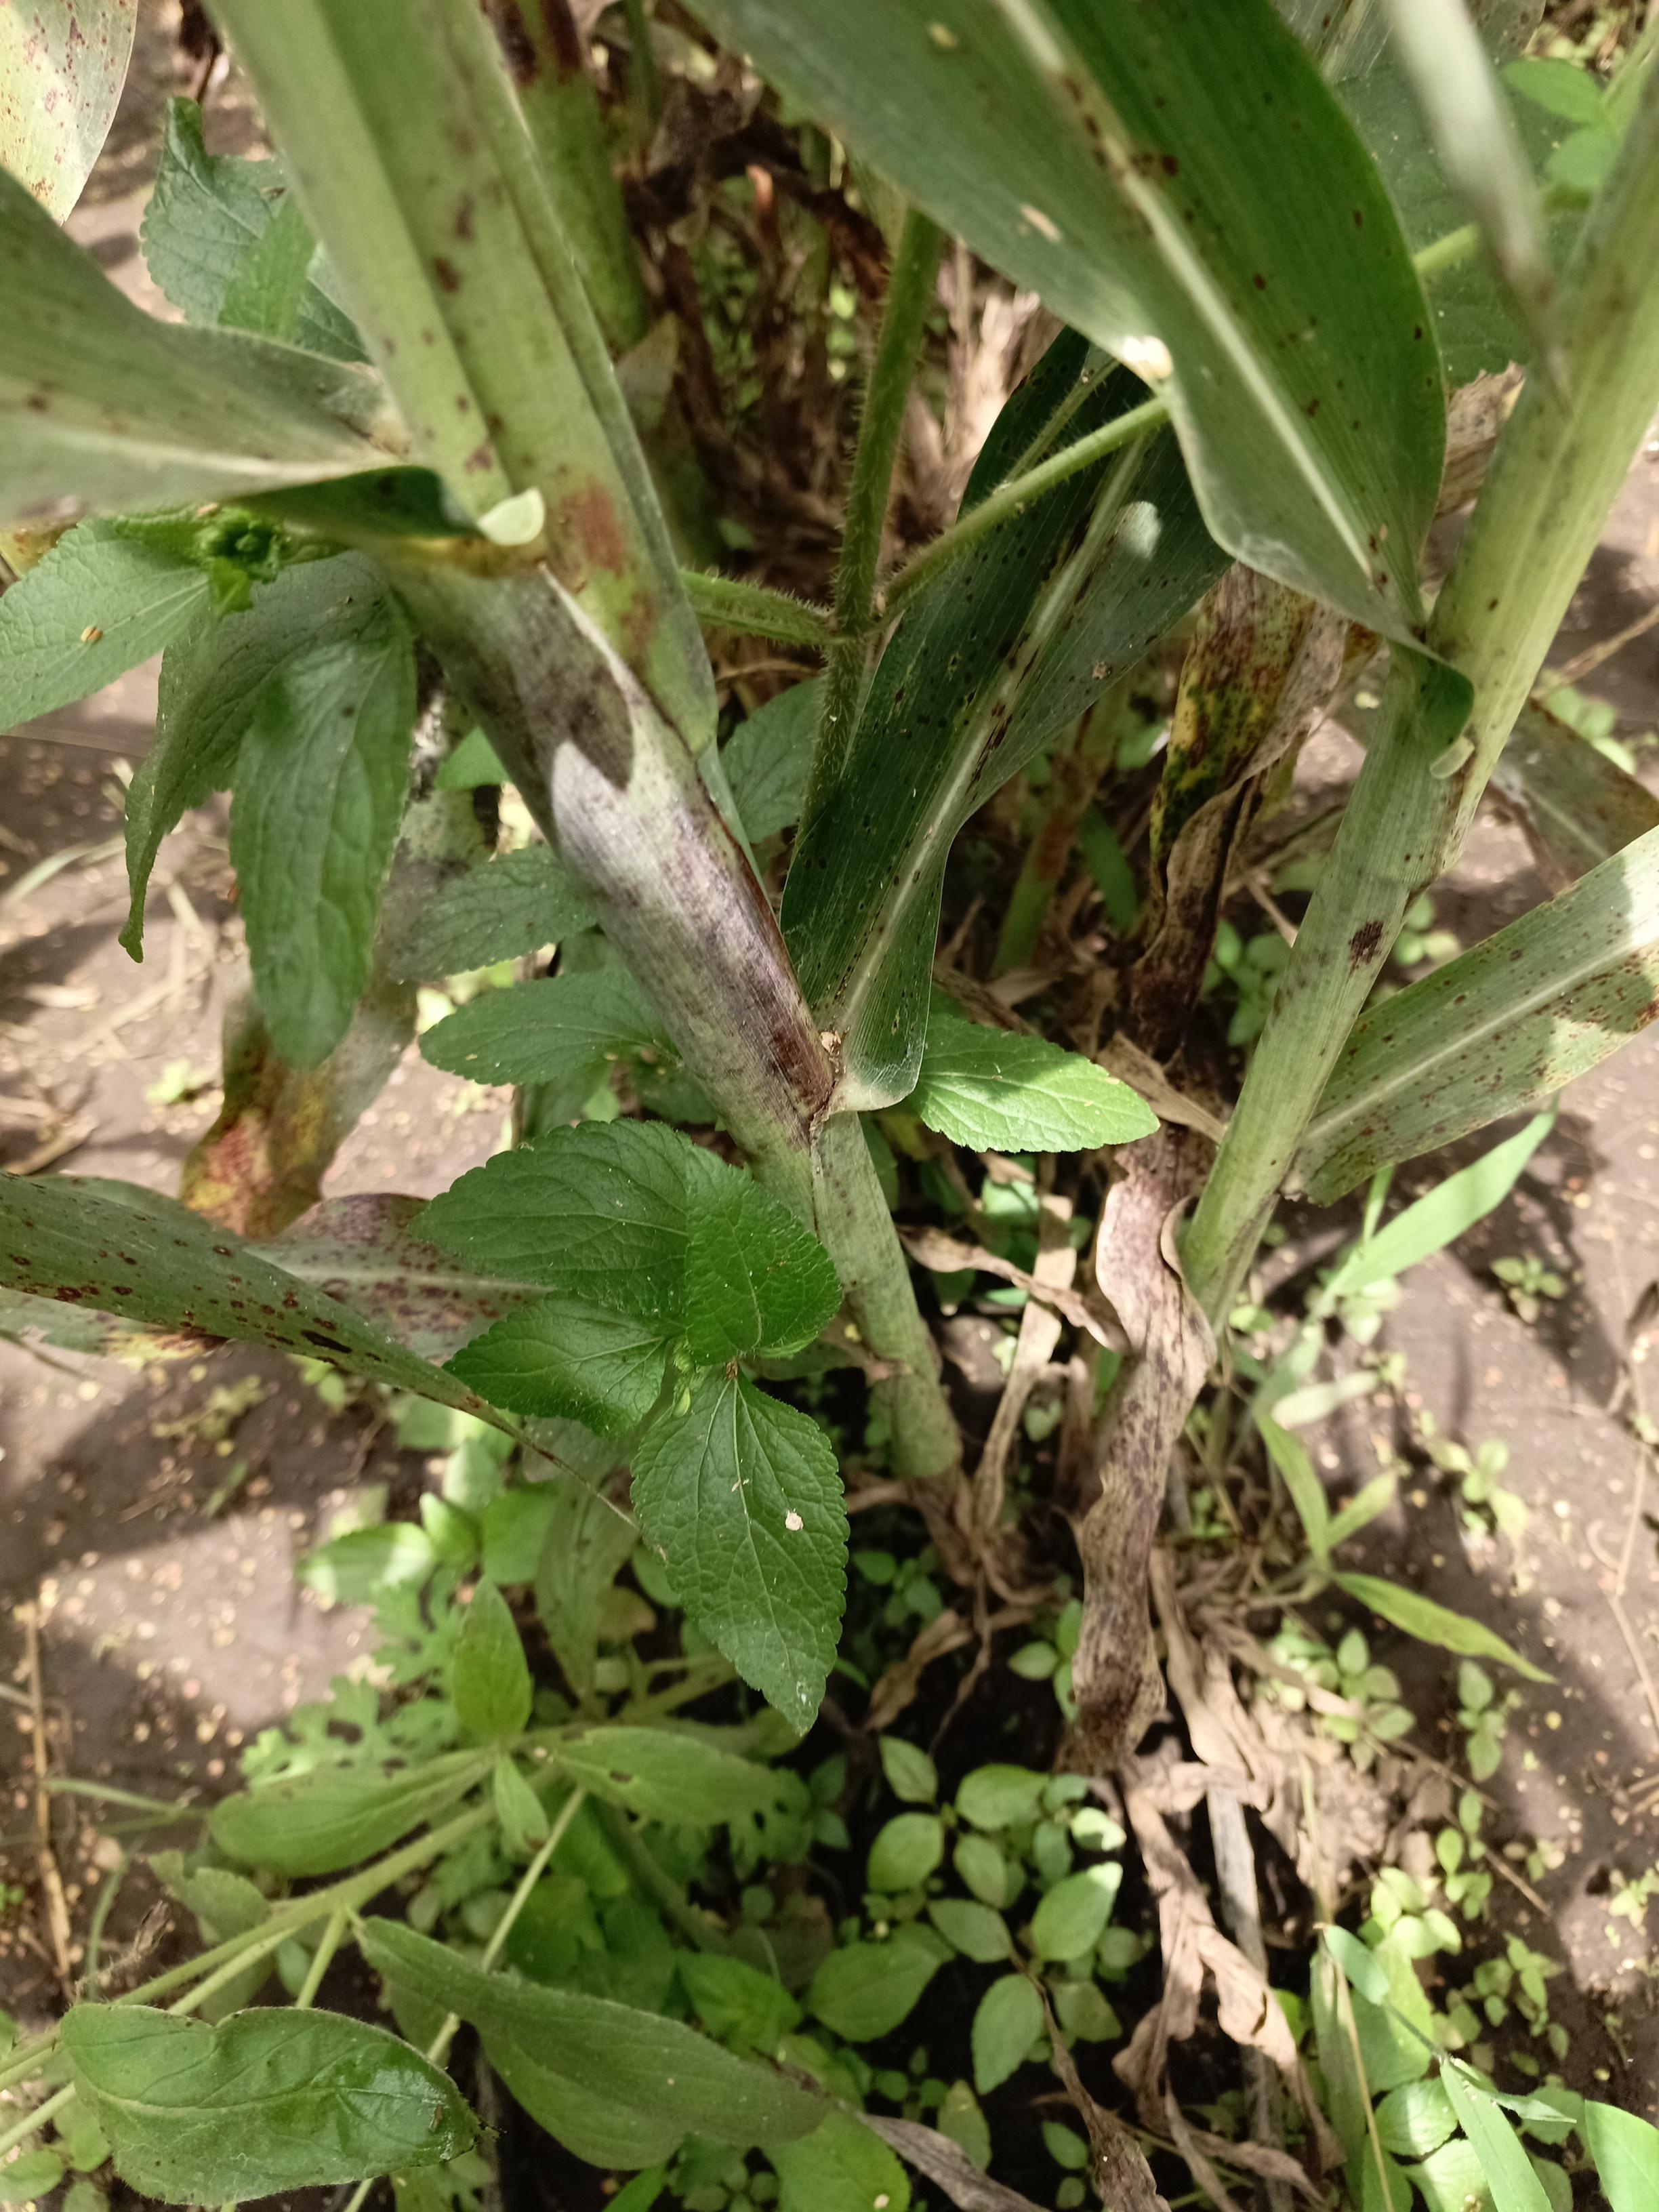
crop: sorghum
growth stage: filling grain
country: Tanzania
